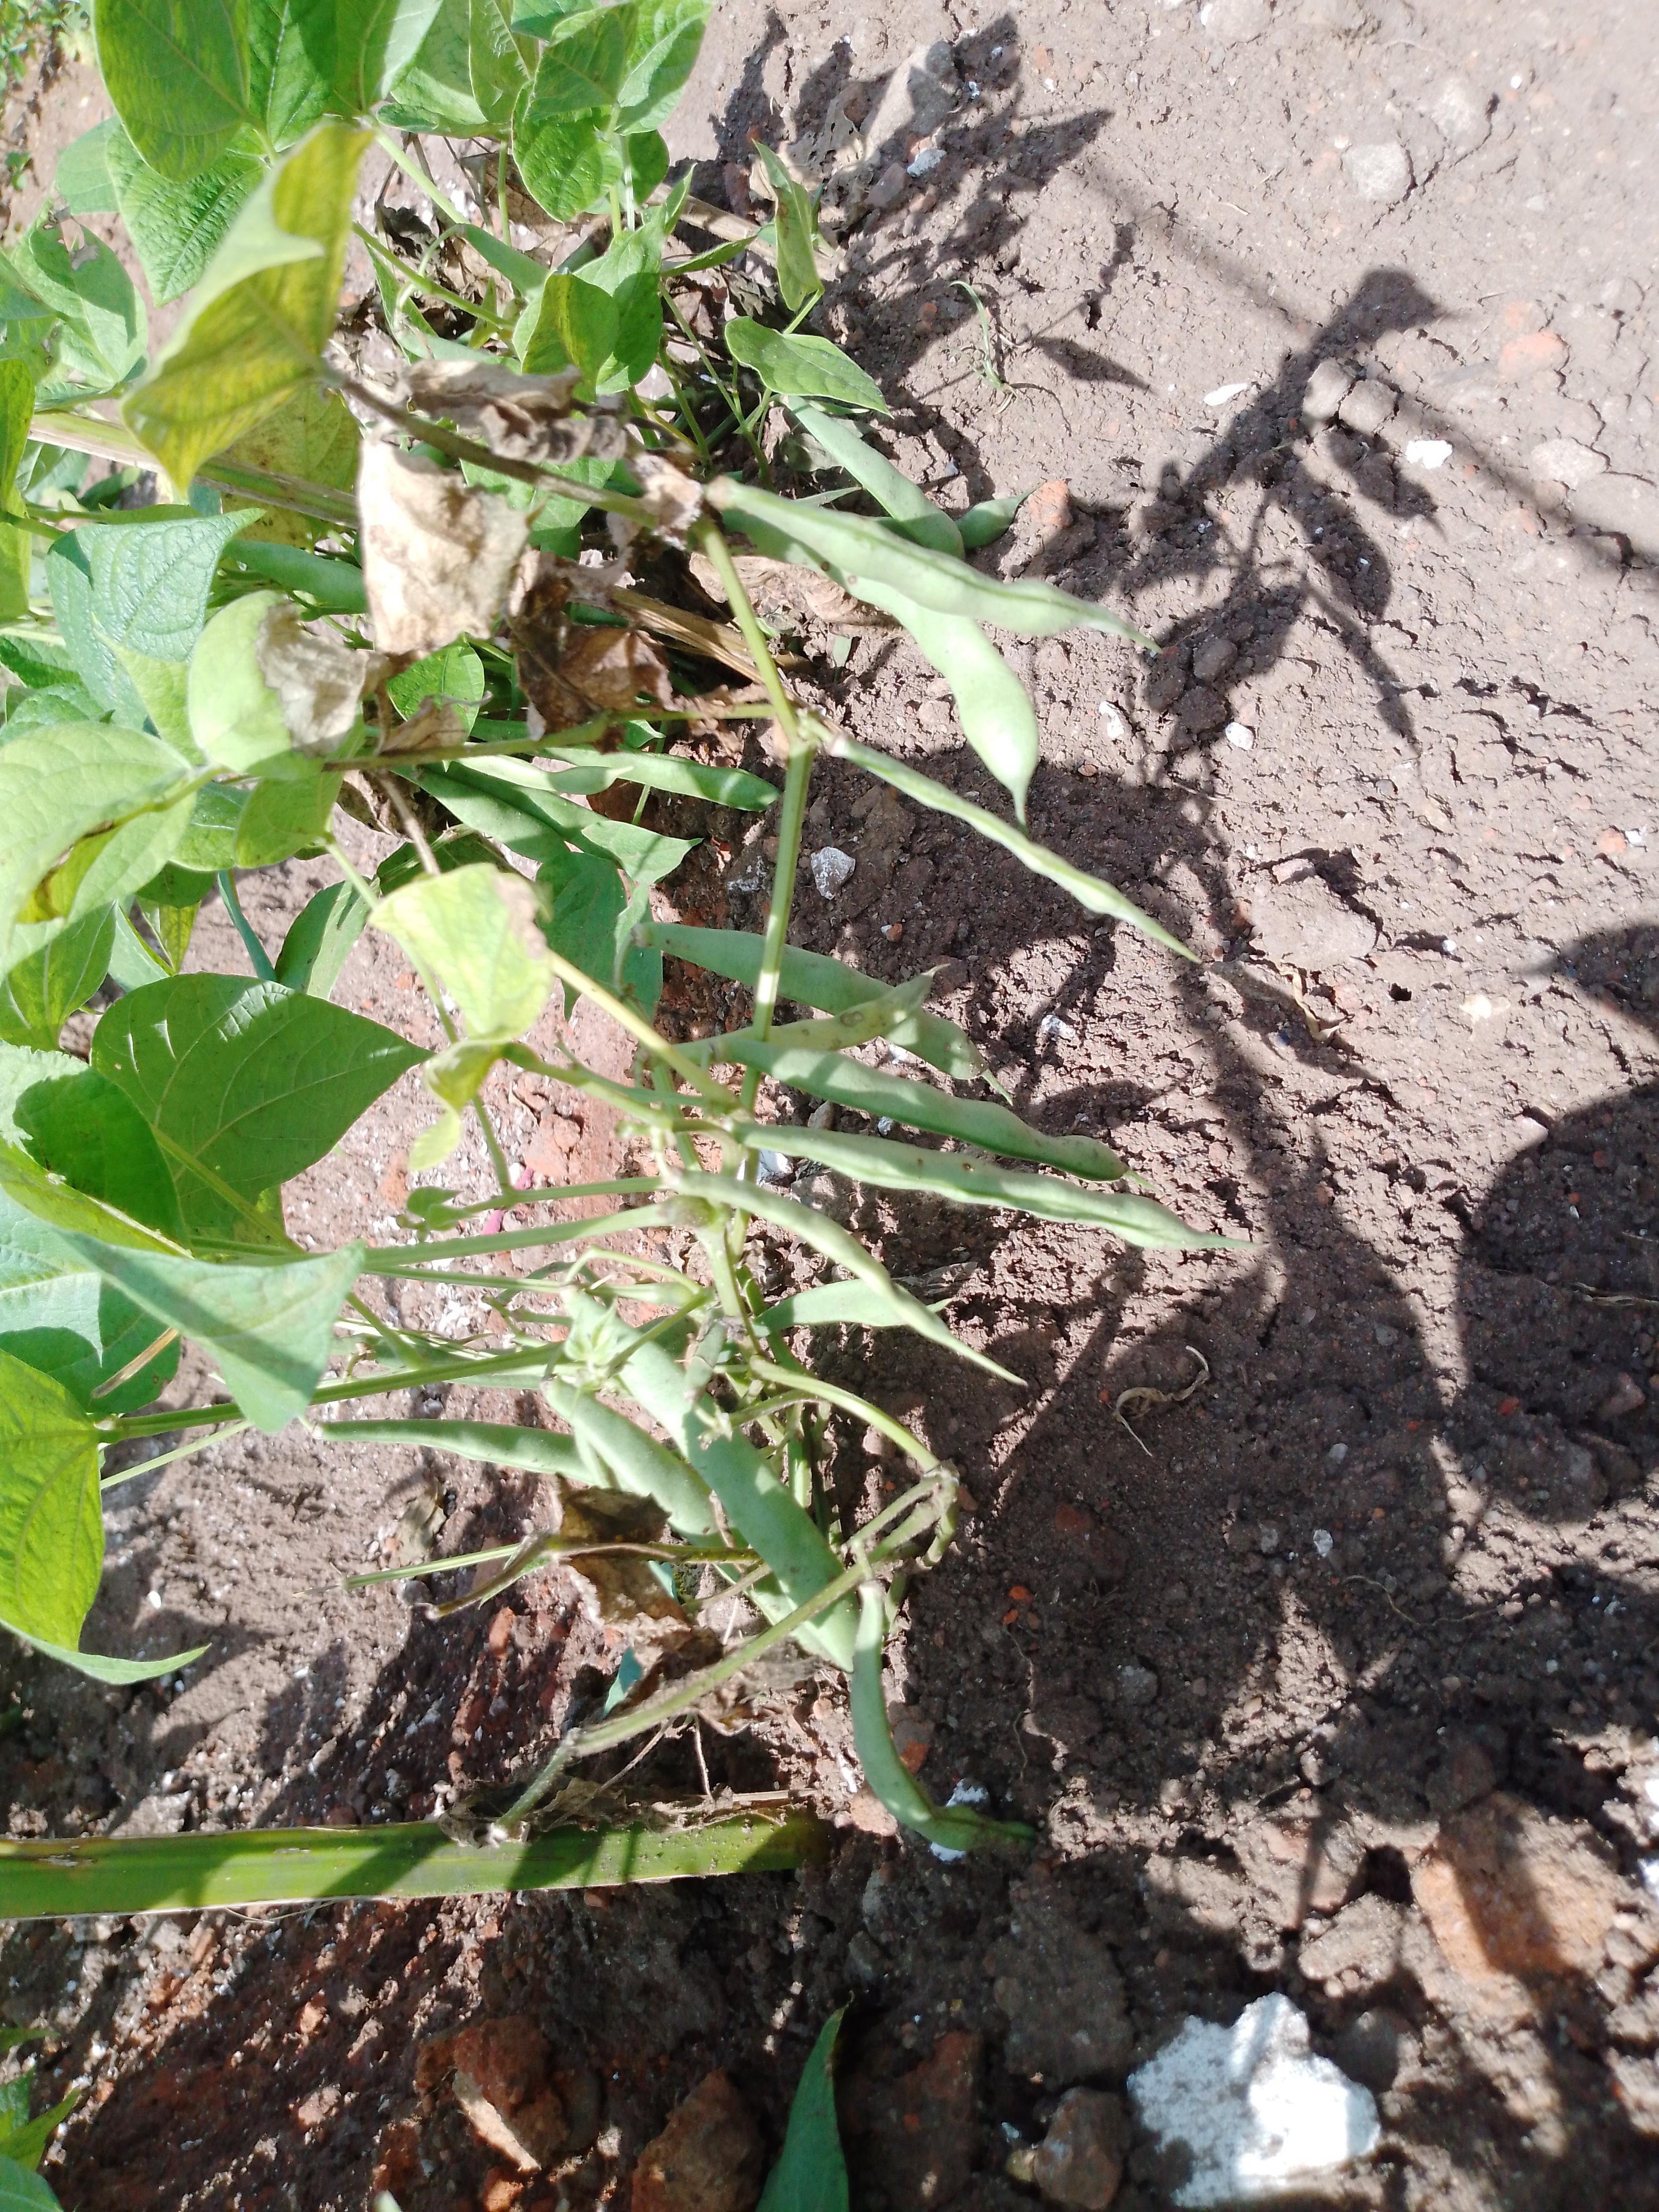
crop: common bean
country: Malawi
